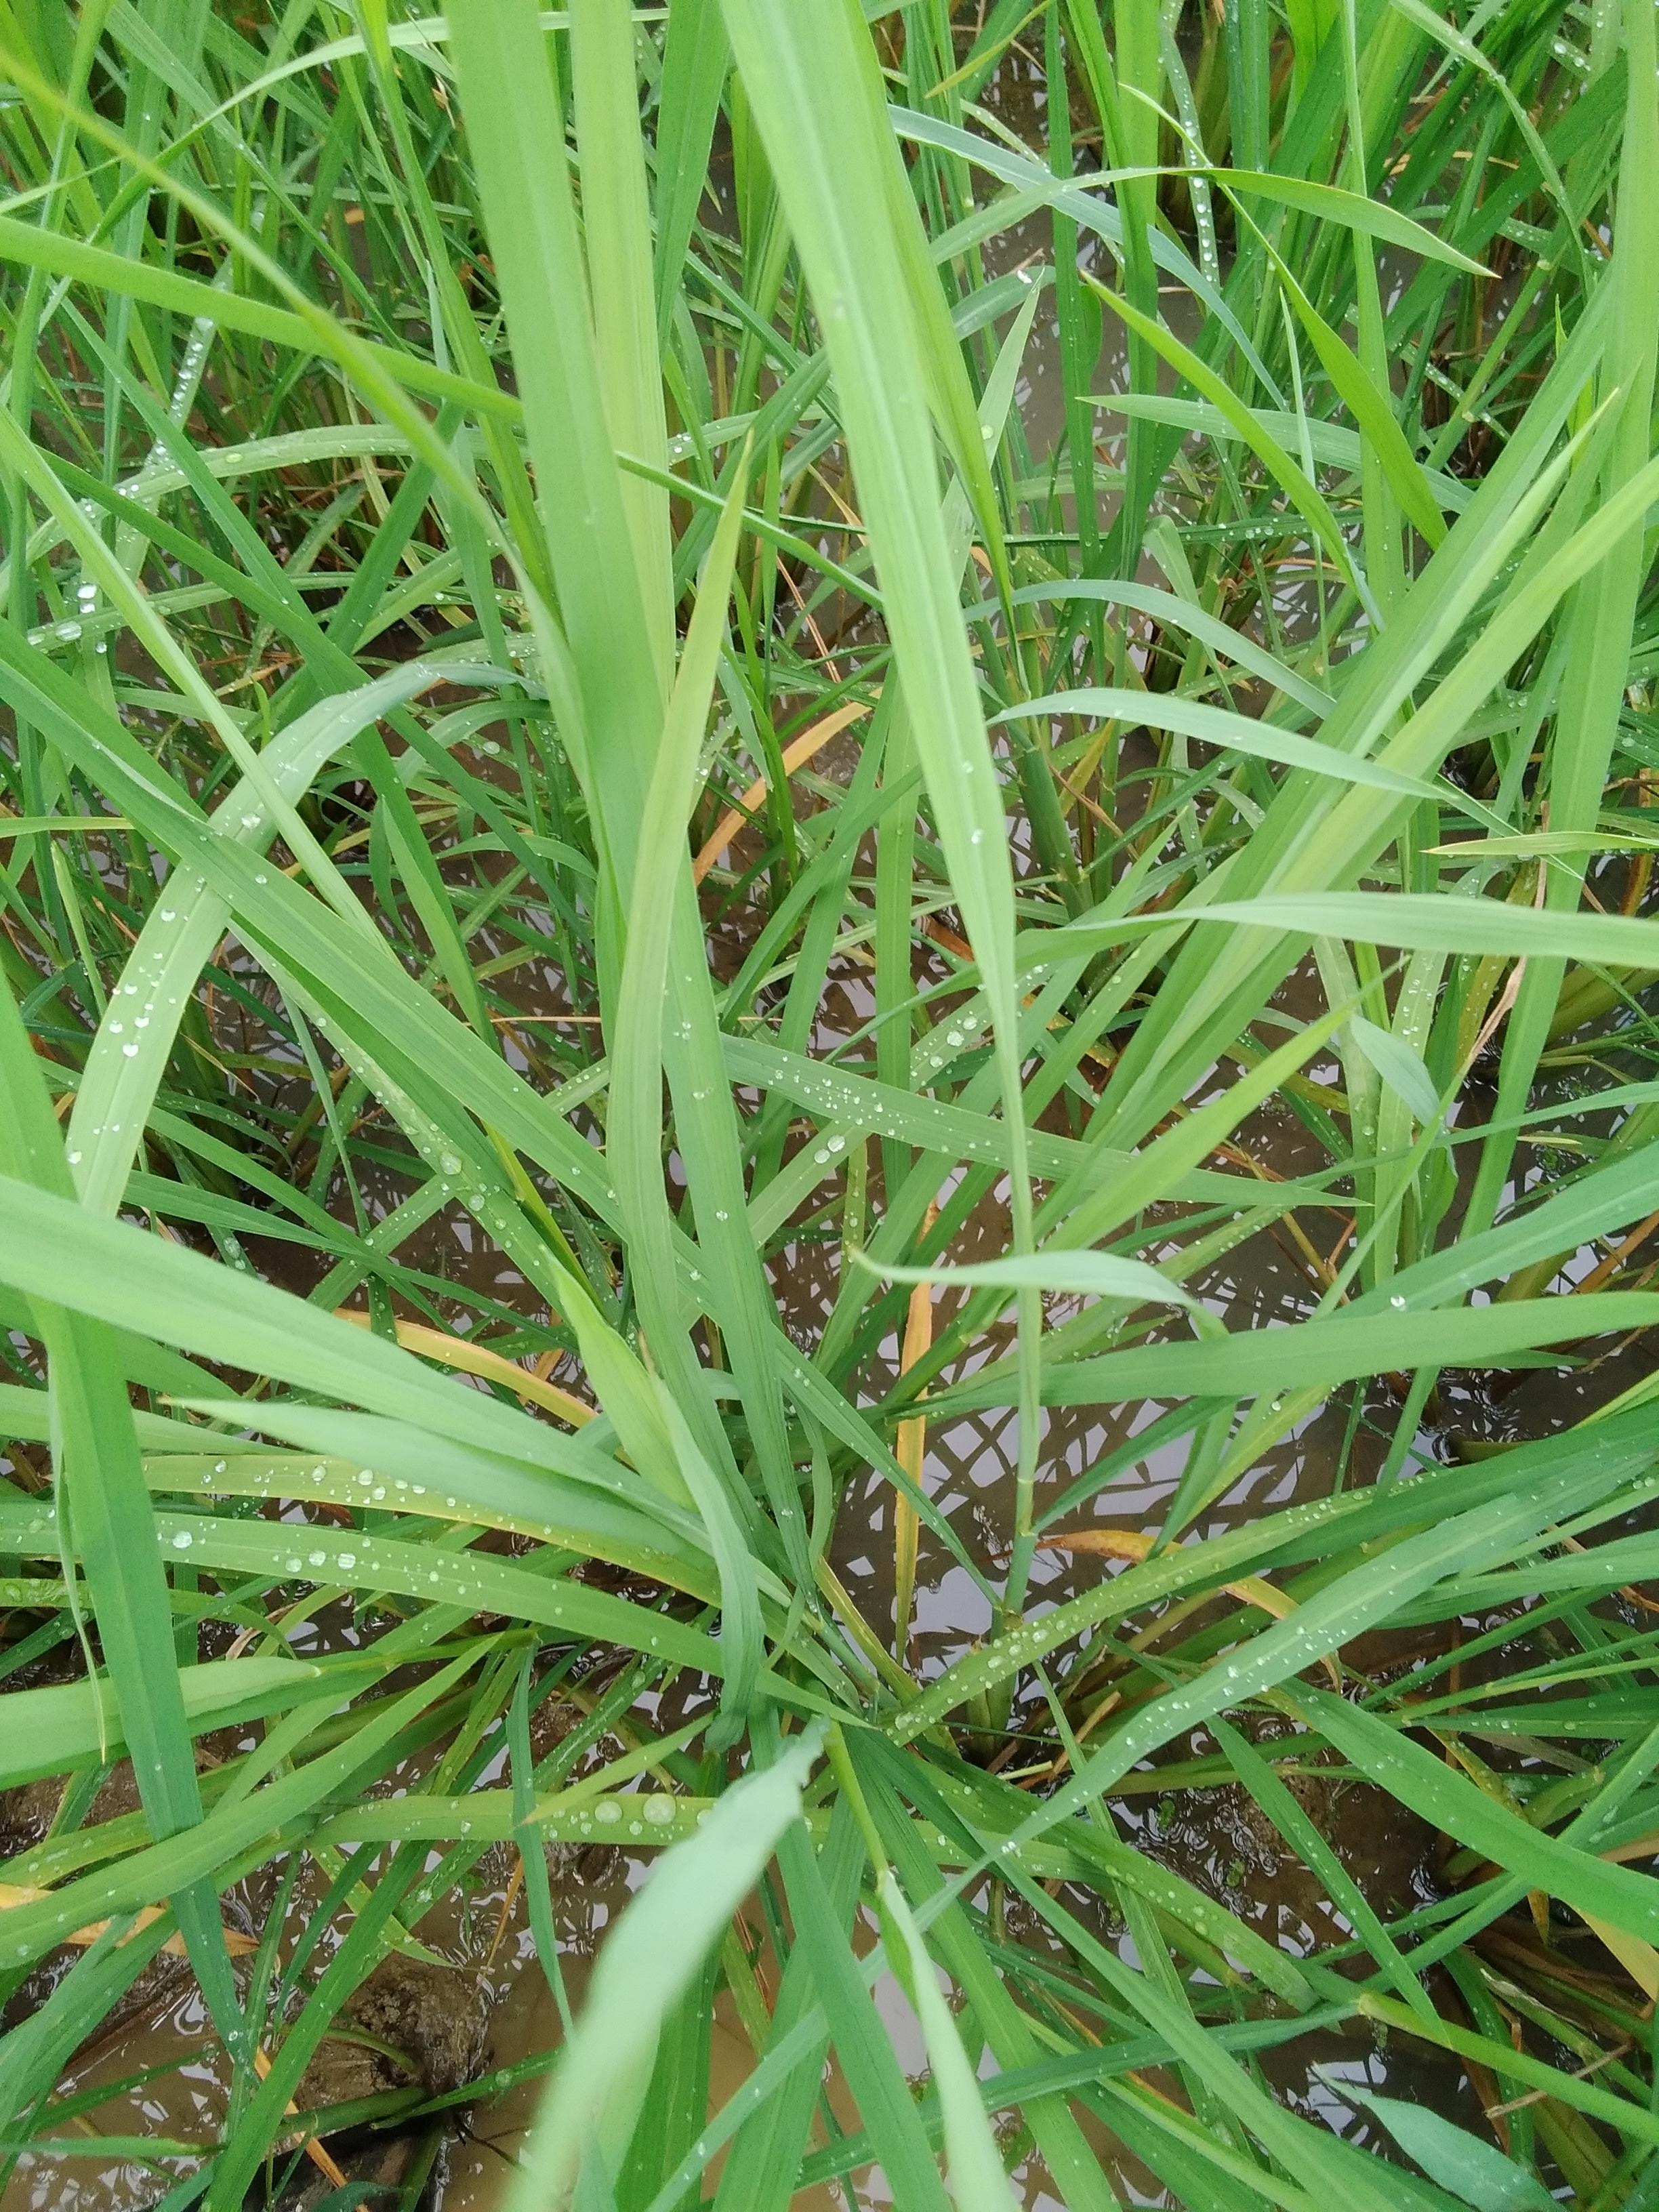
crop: rice
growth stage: booting
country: Nigeria
